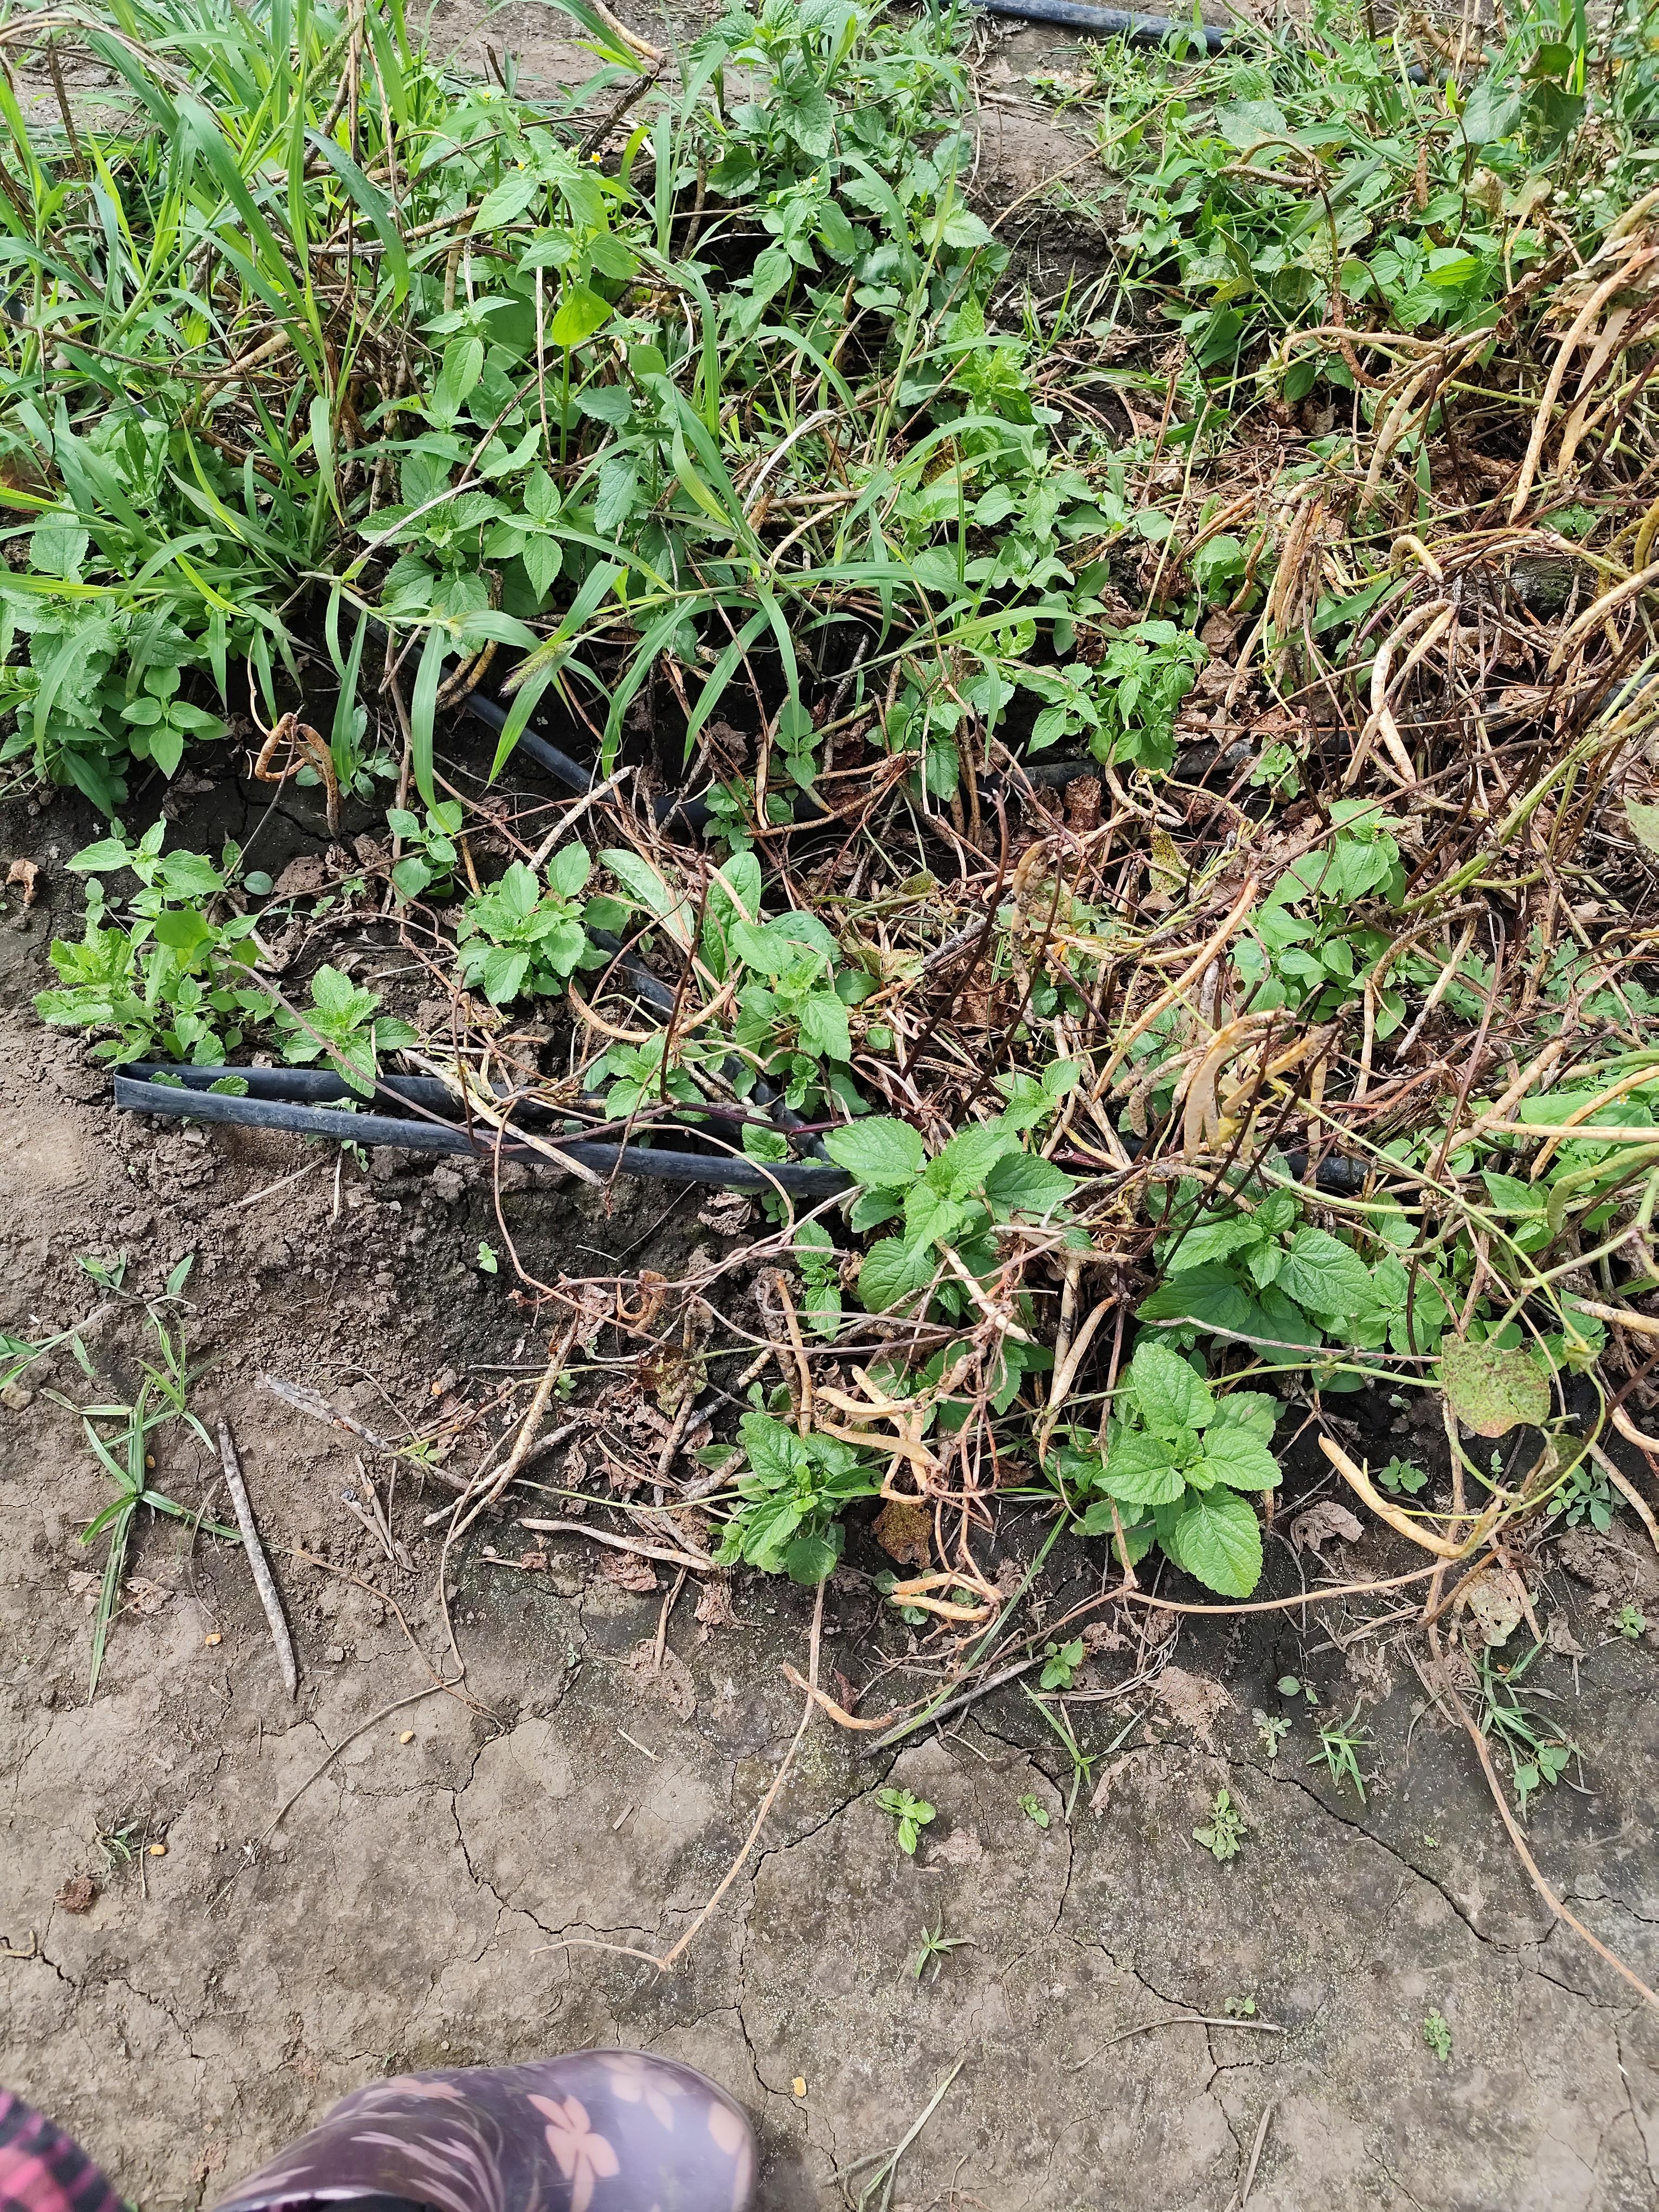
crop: cowpea
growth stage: development pod
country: Tanzania
